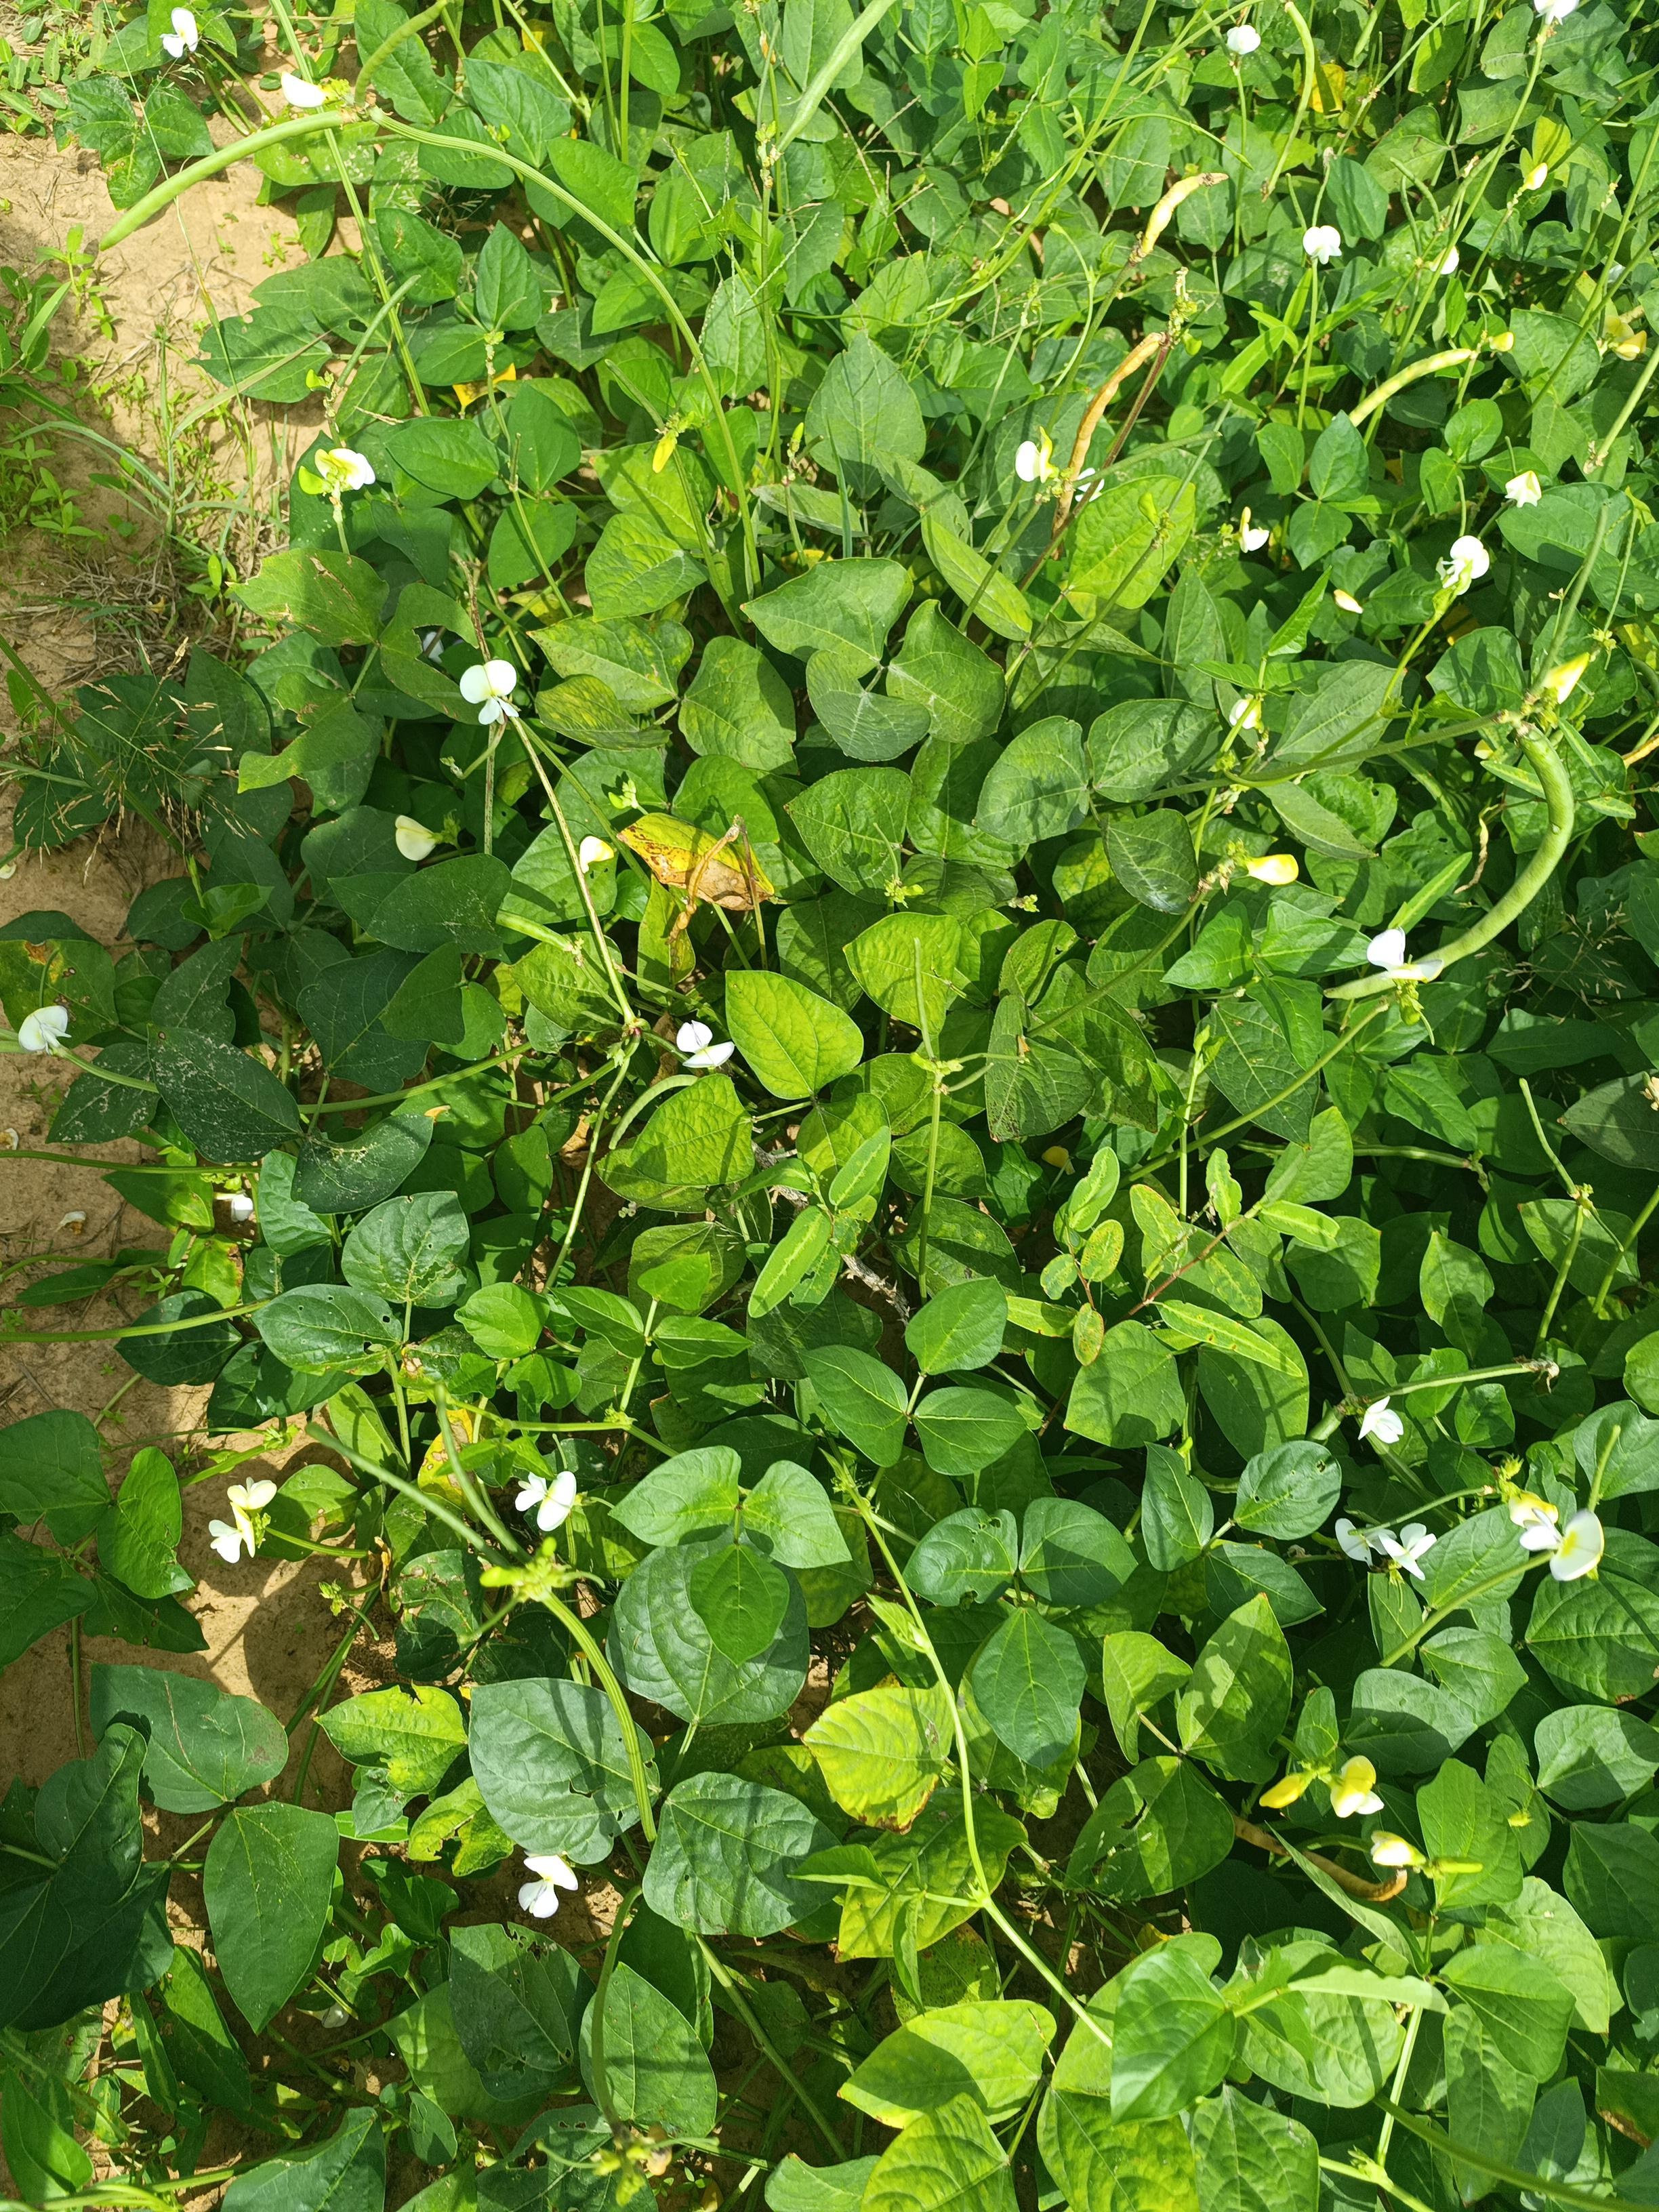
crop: cowpea
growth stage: maturity
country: Nigeria
